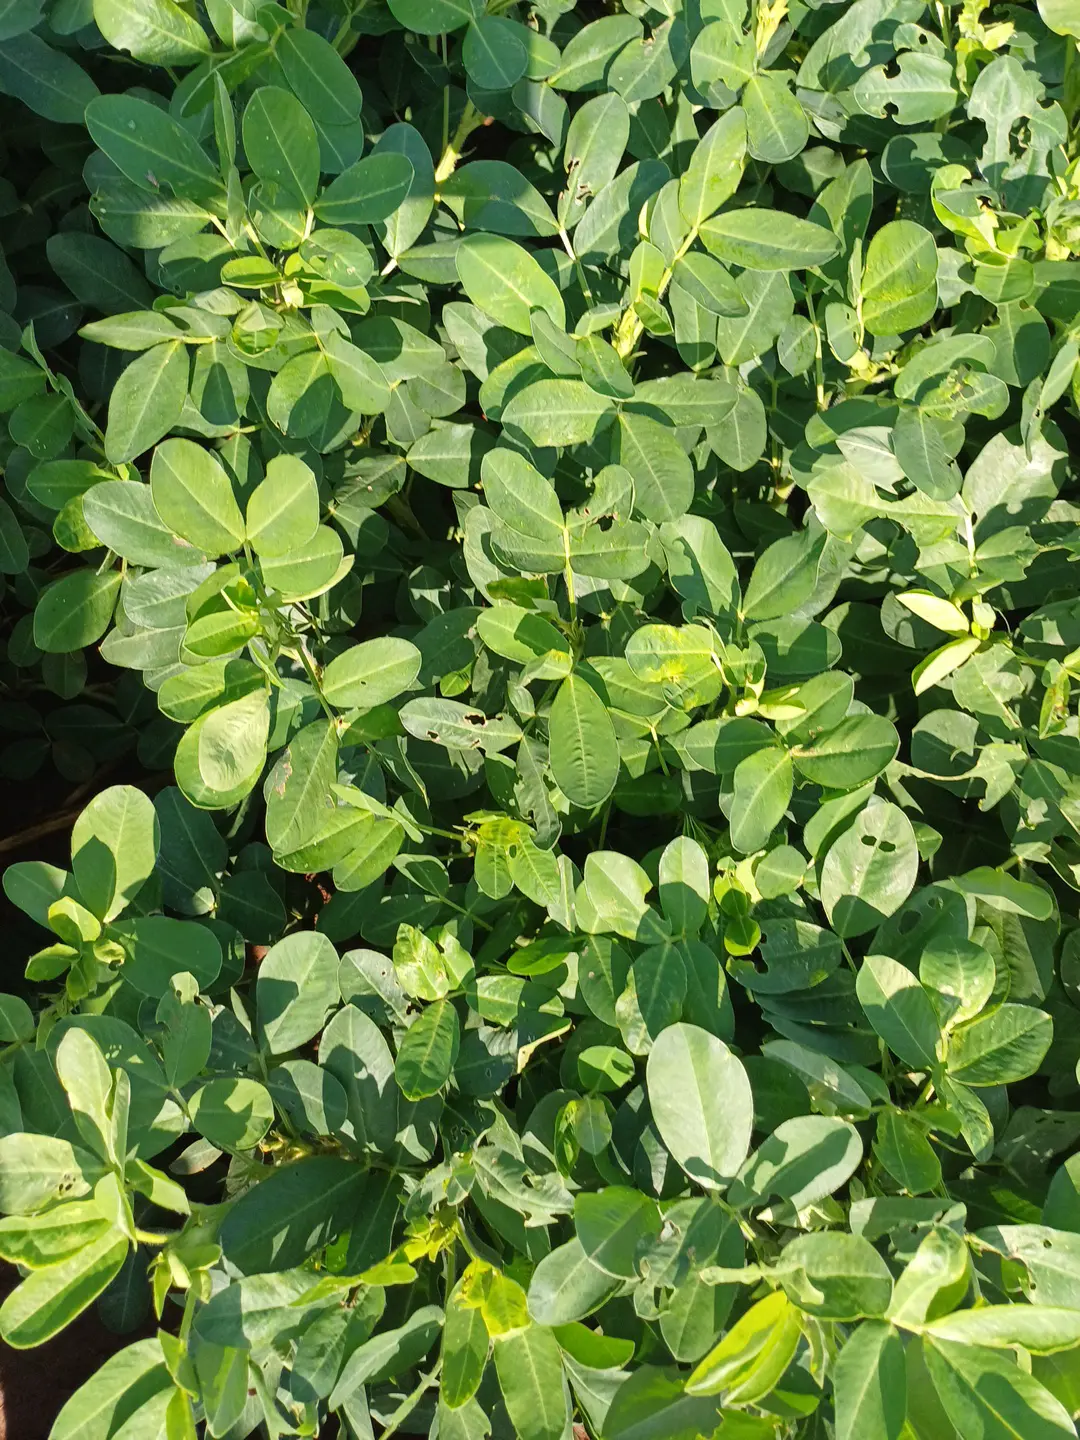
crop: groundnut
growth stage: pegging
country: Kenya
